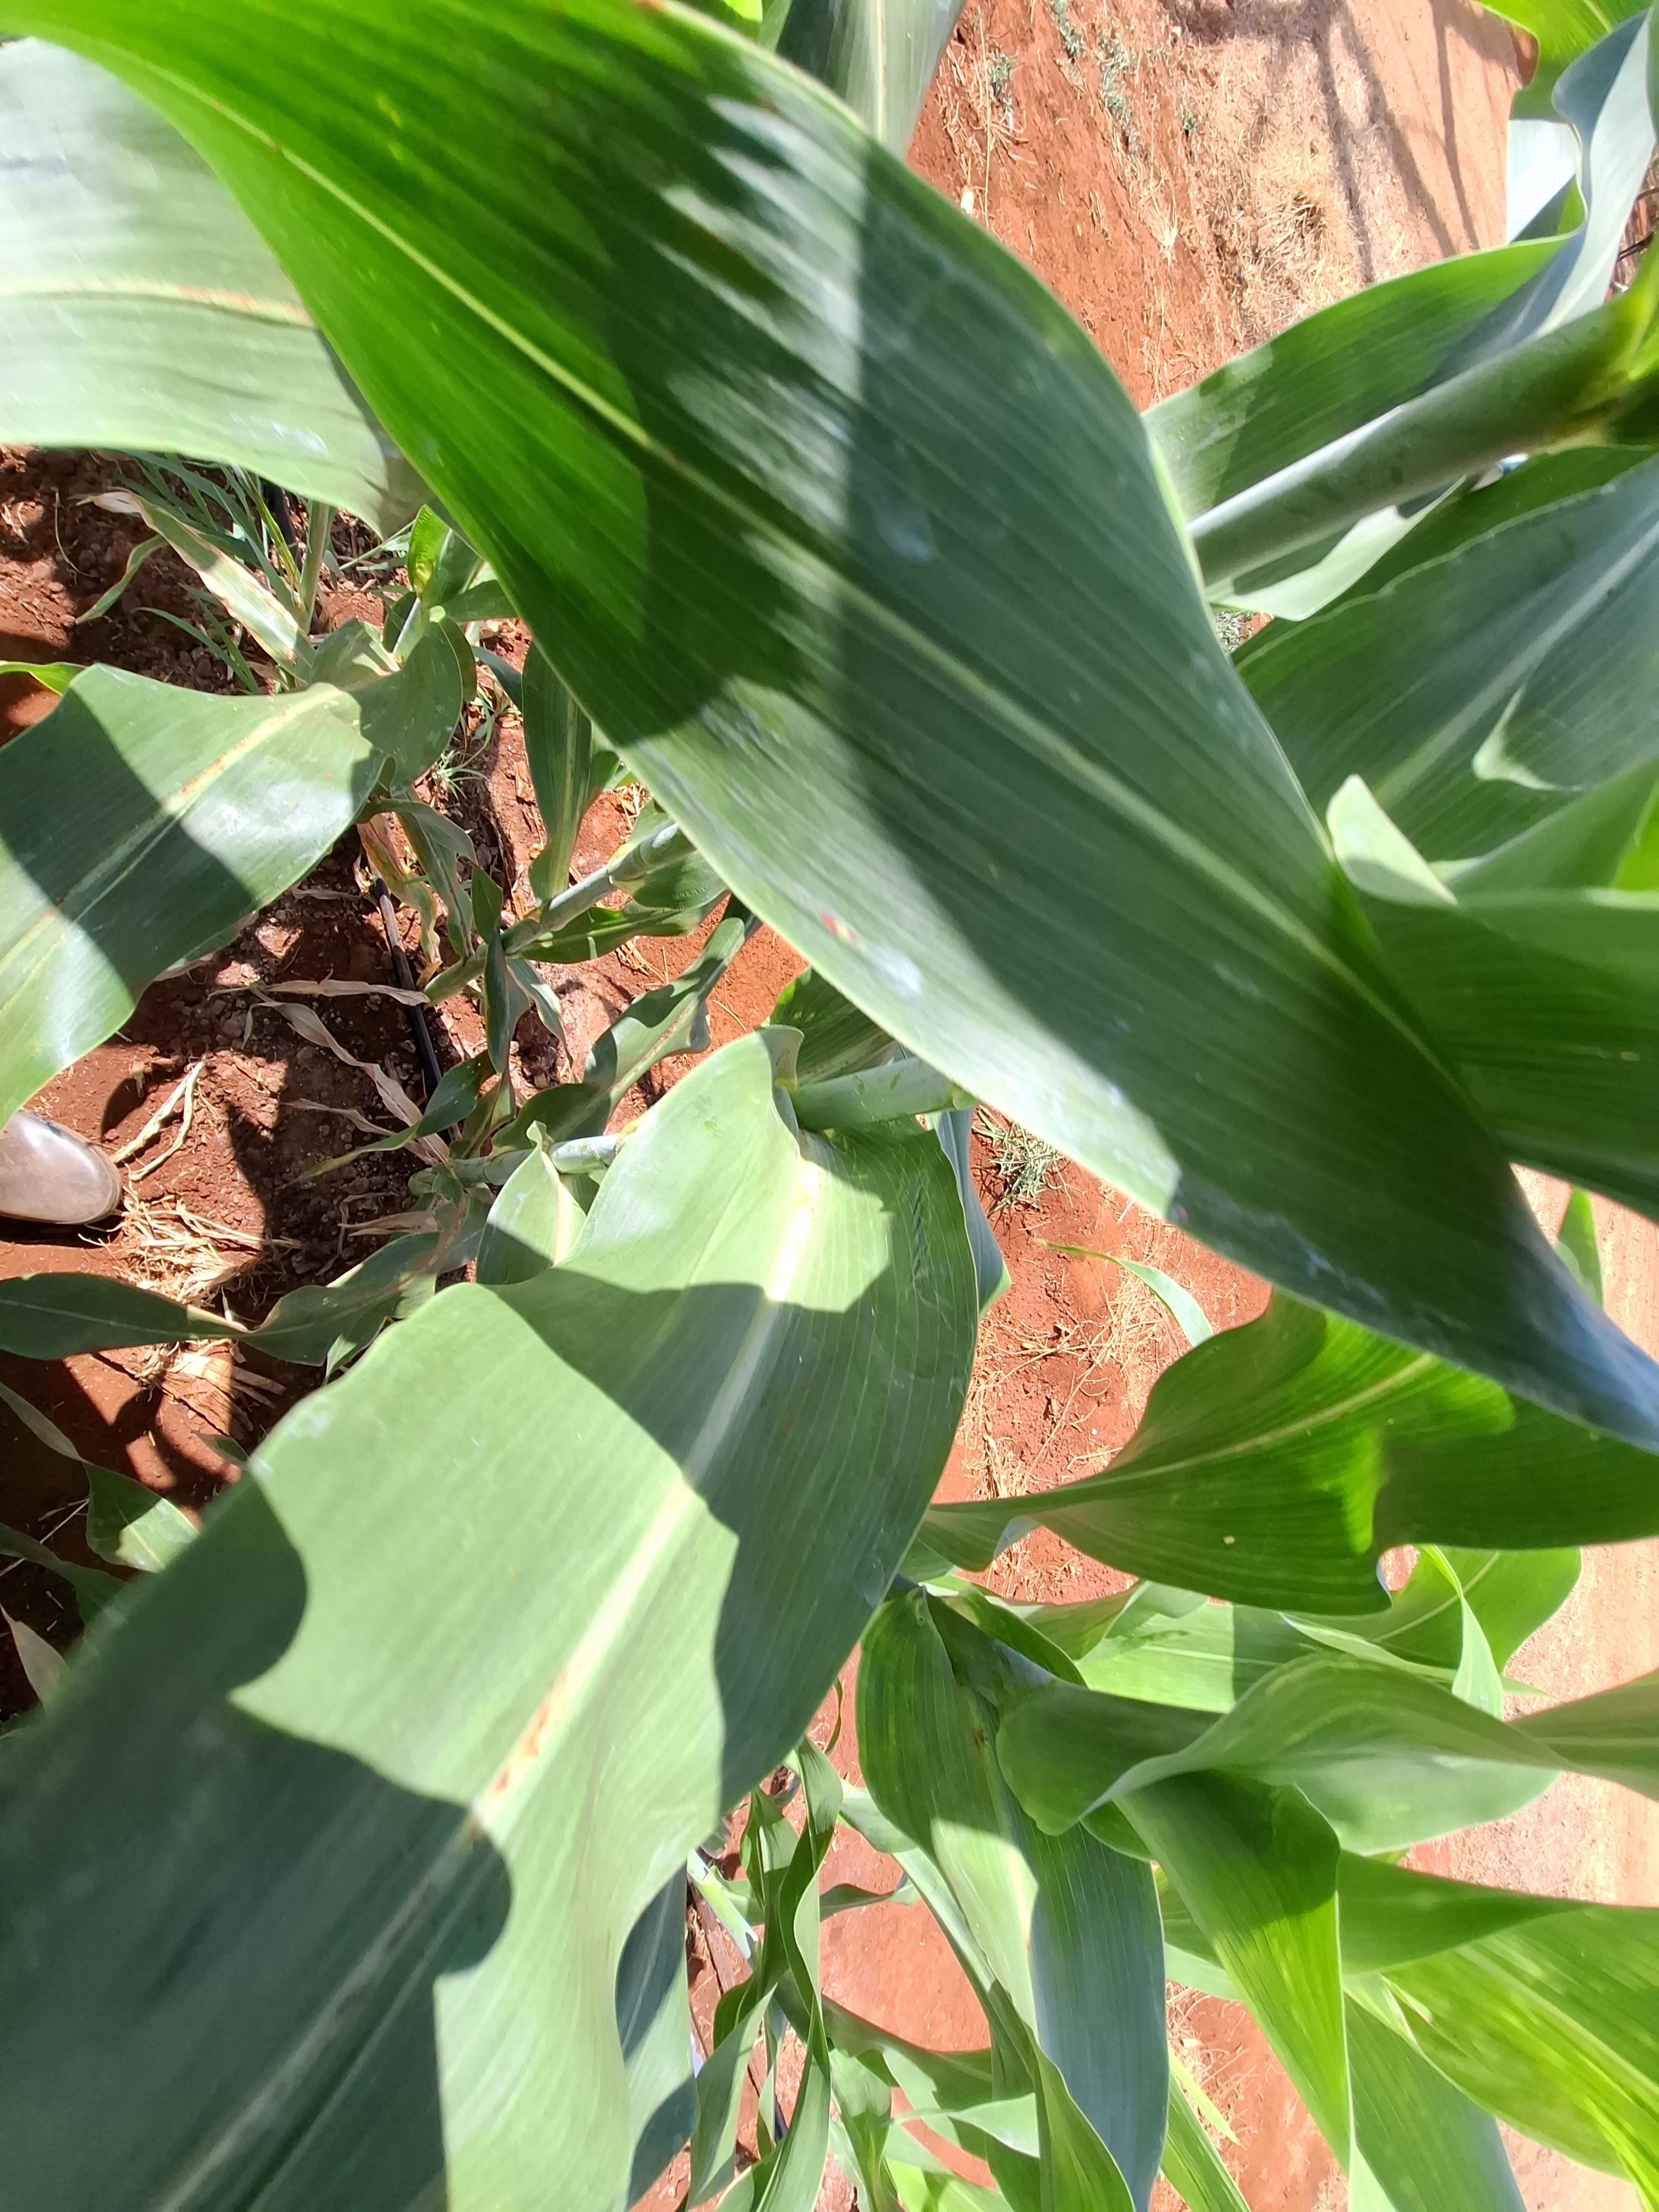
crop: sorghum
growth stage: vegetative
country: Kenya
